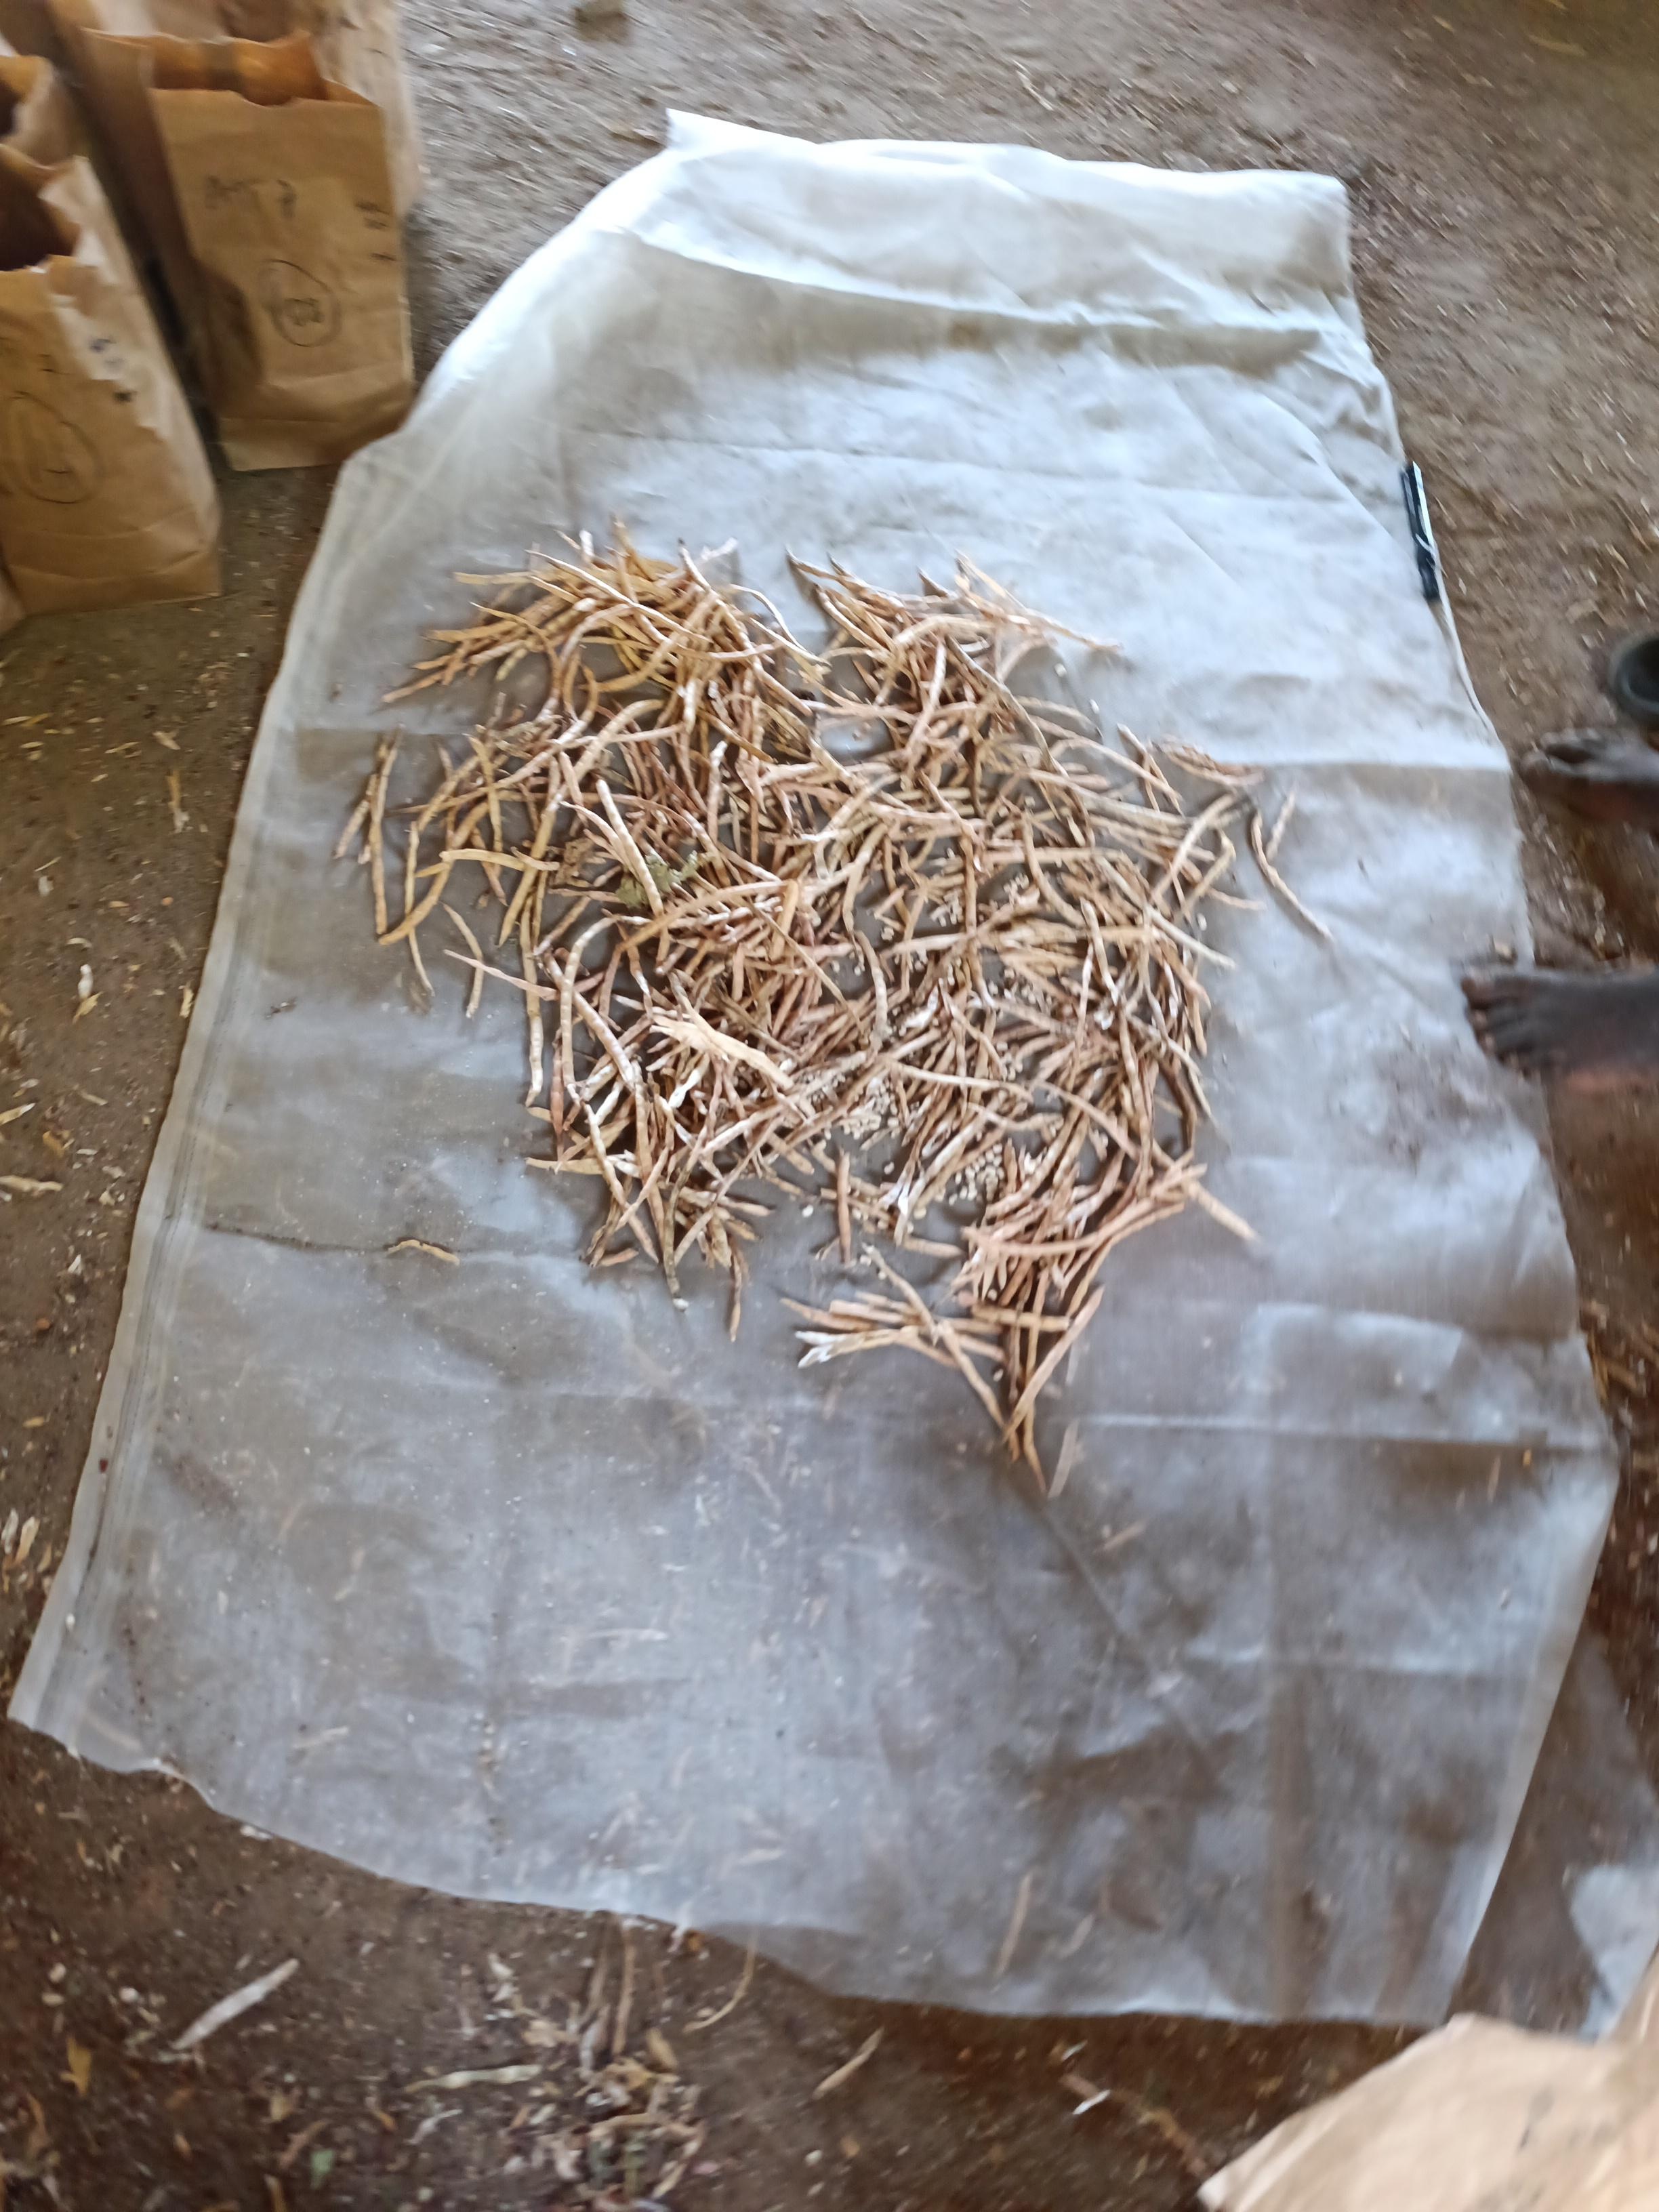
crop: cowpea
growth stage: harvest
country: Nigeria
